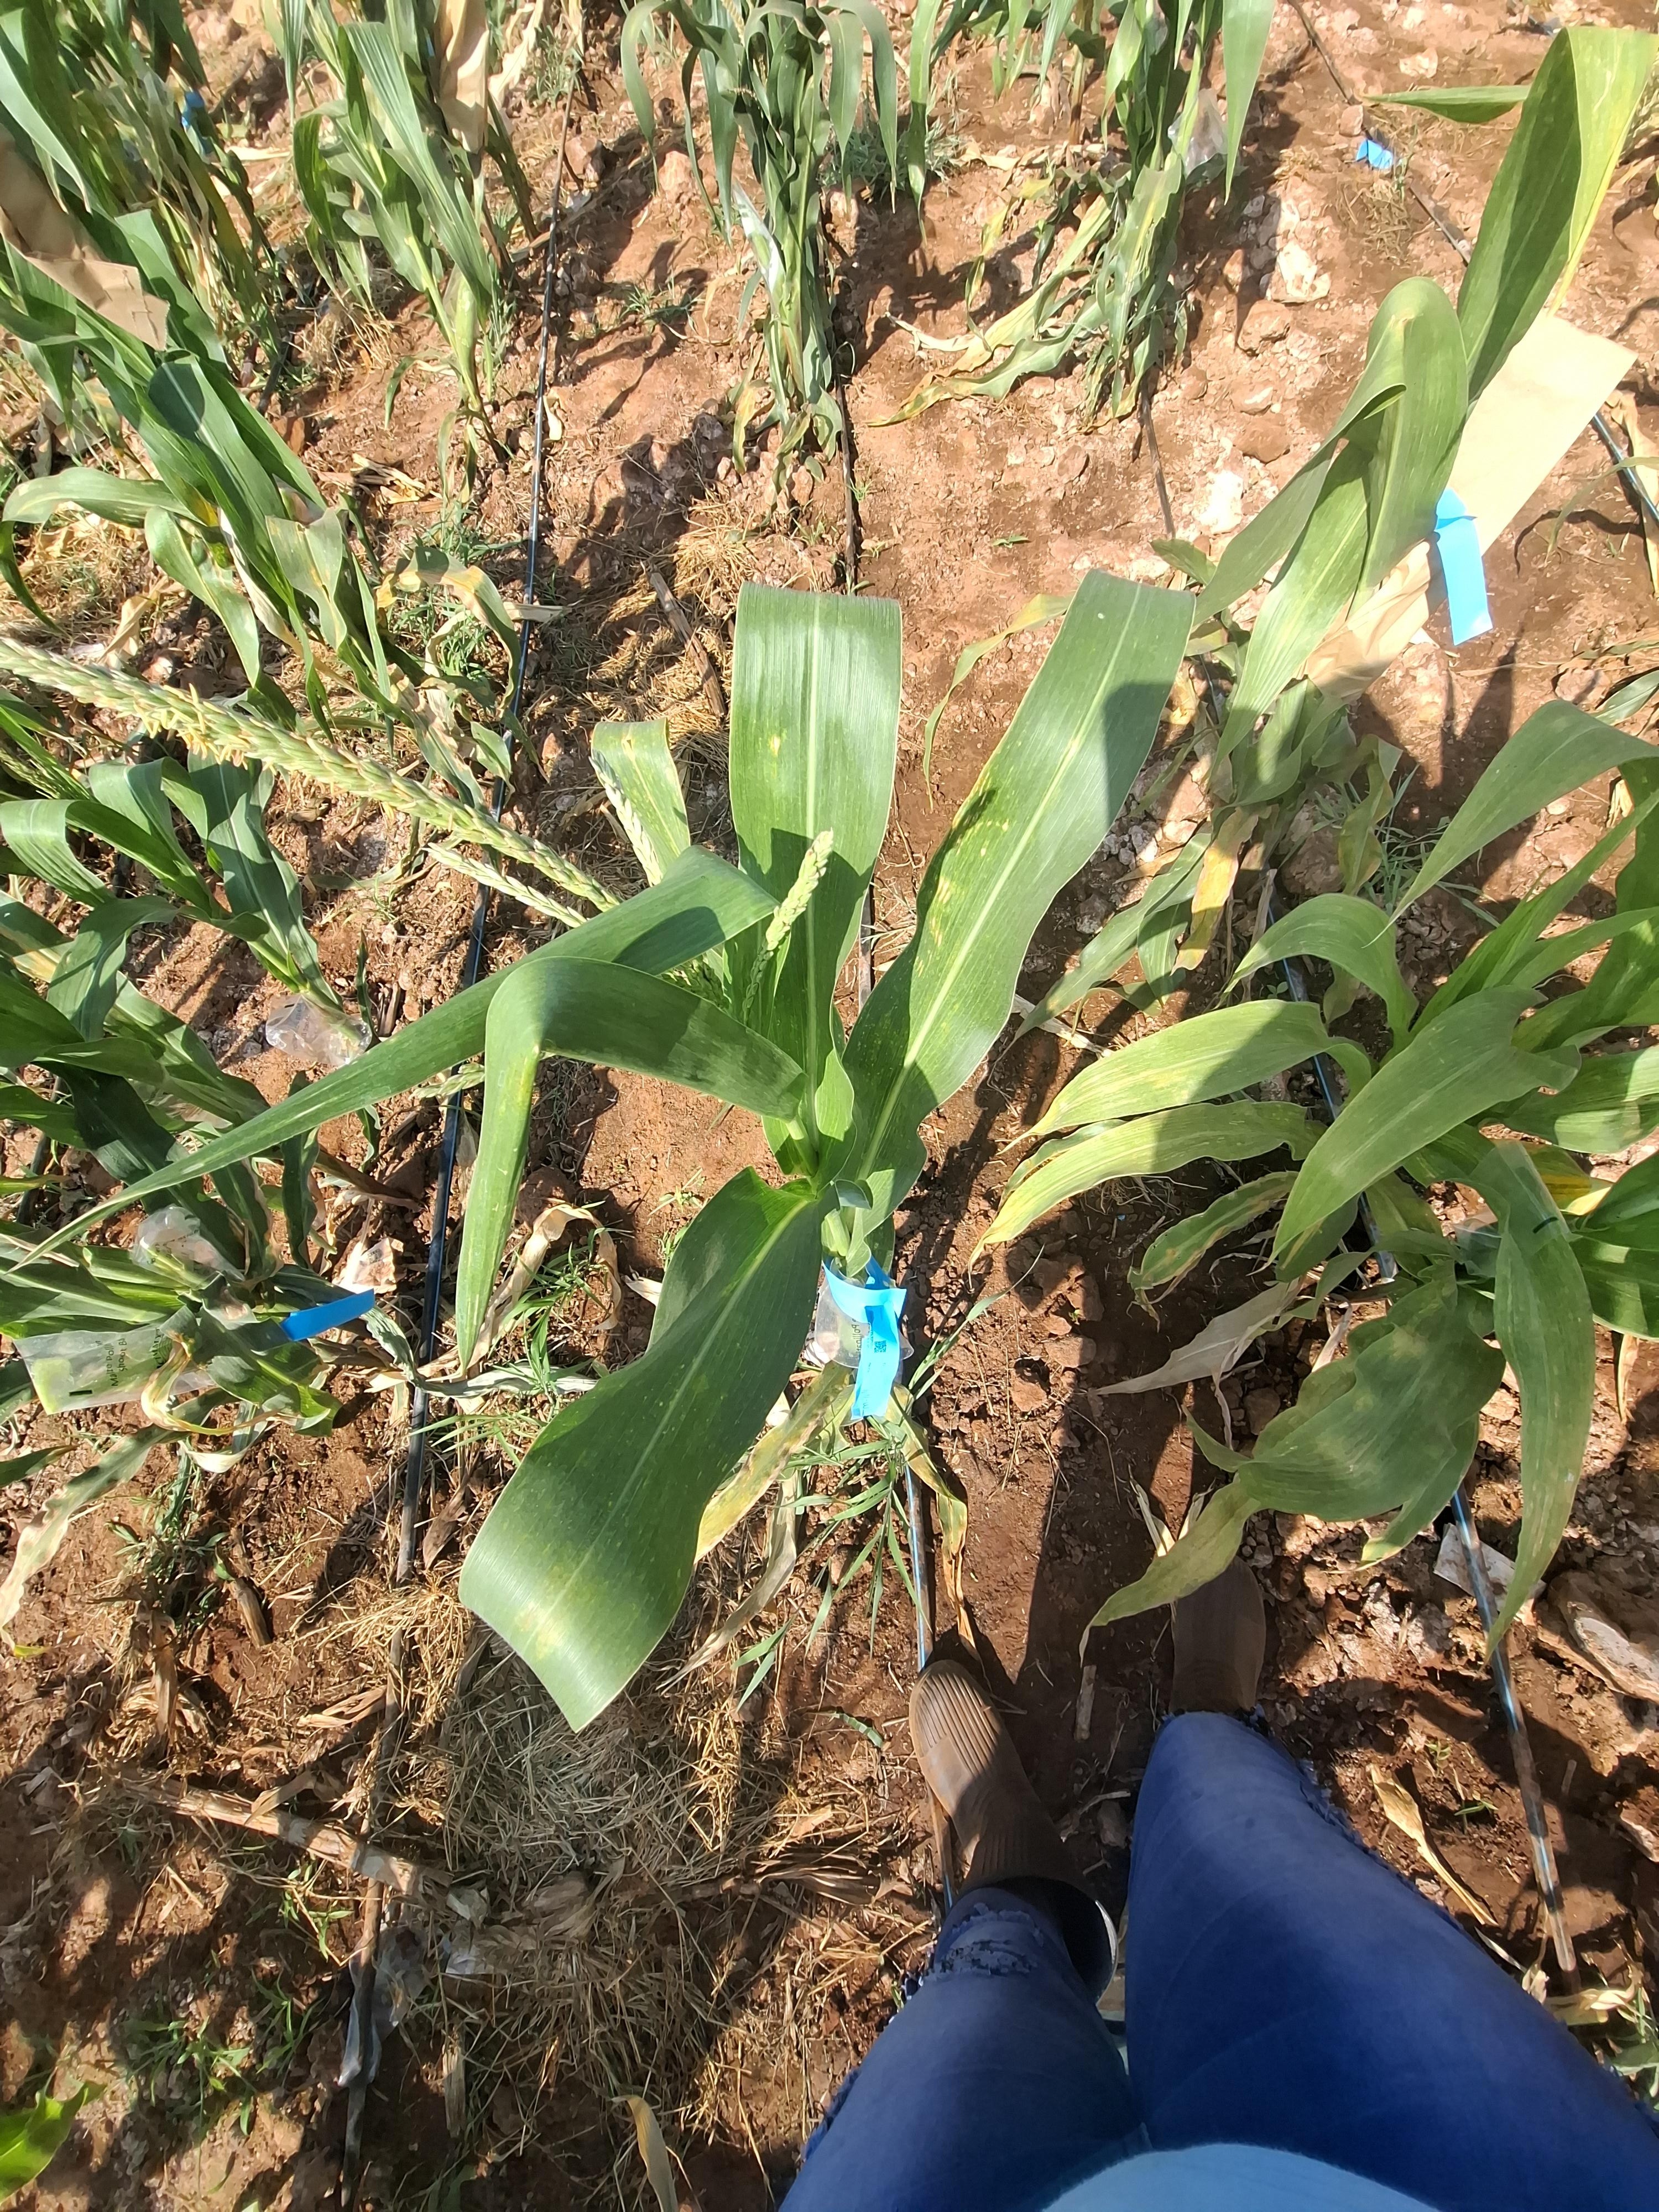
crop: maize
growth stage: flowering
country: Kenya
